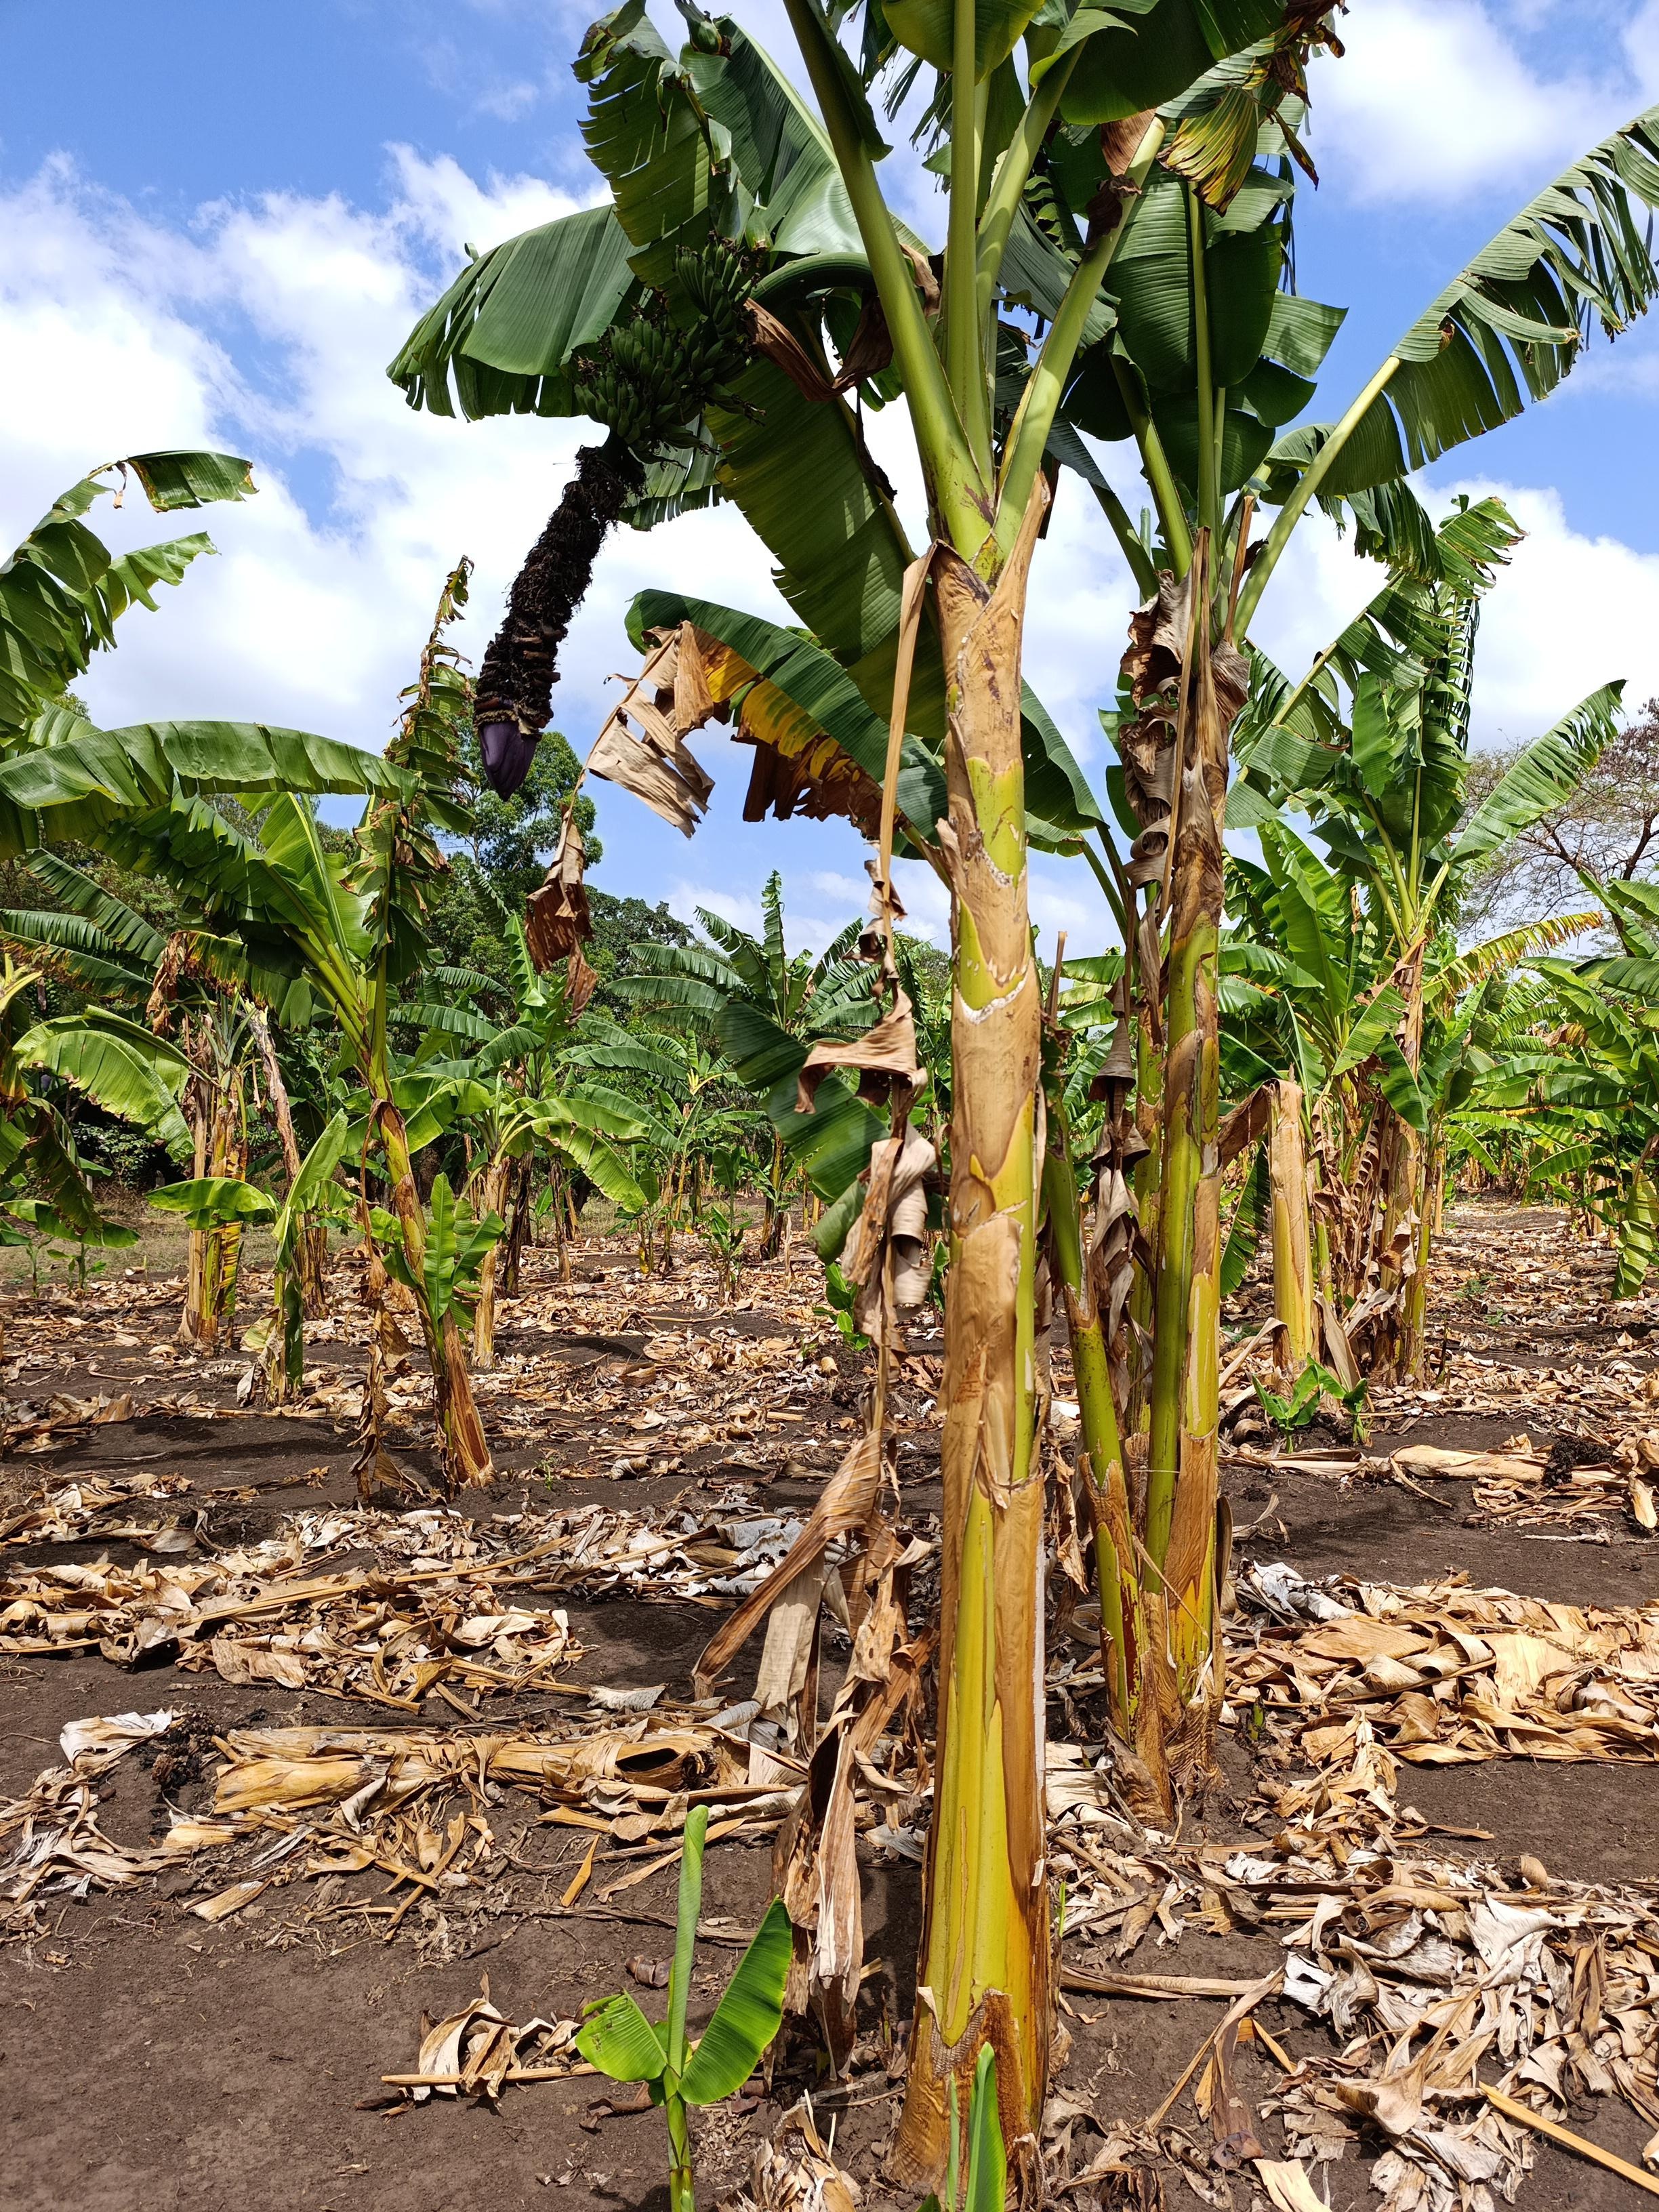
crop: banana
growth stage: development fruit
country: Tanzania
